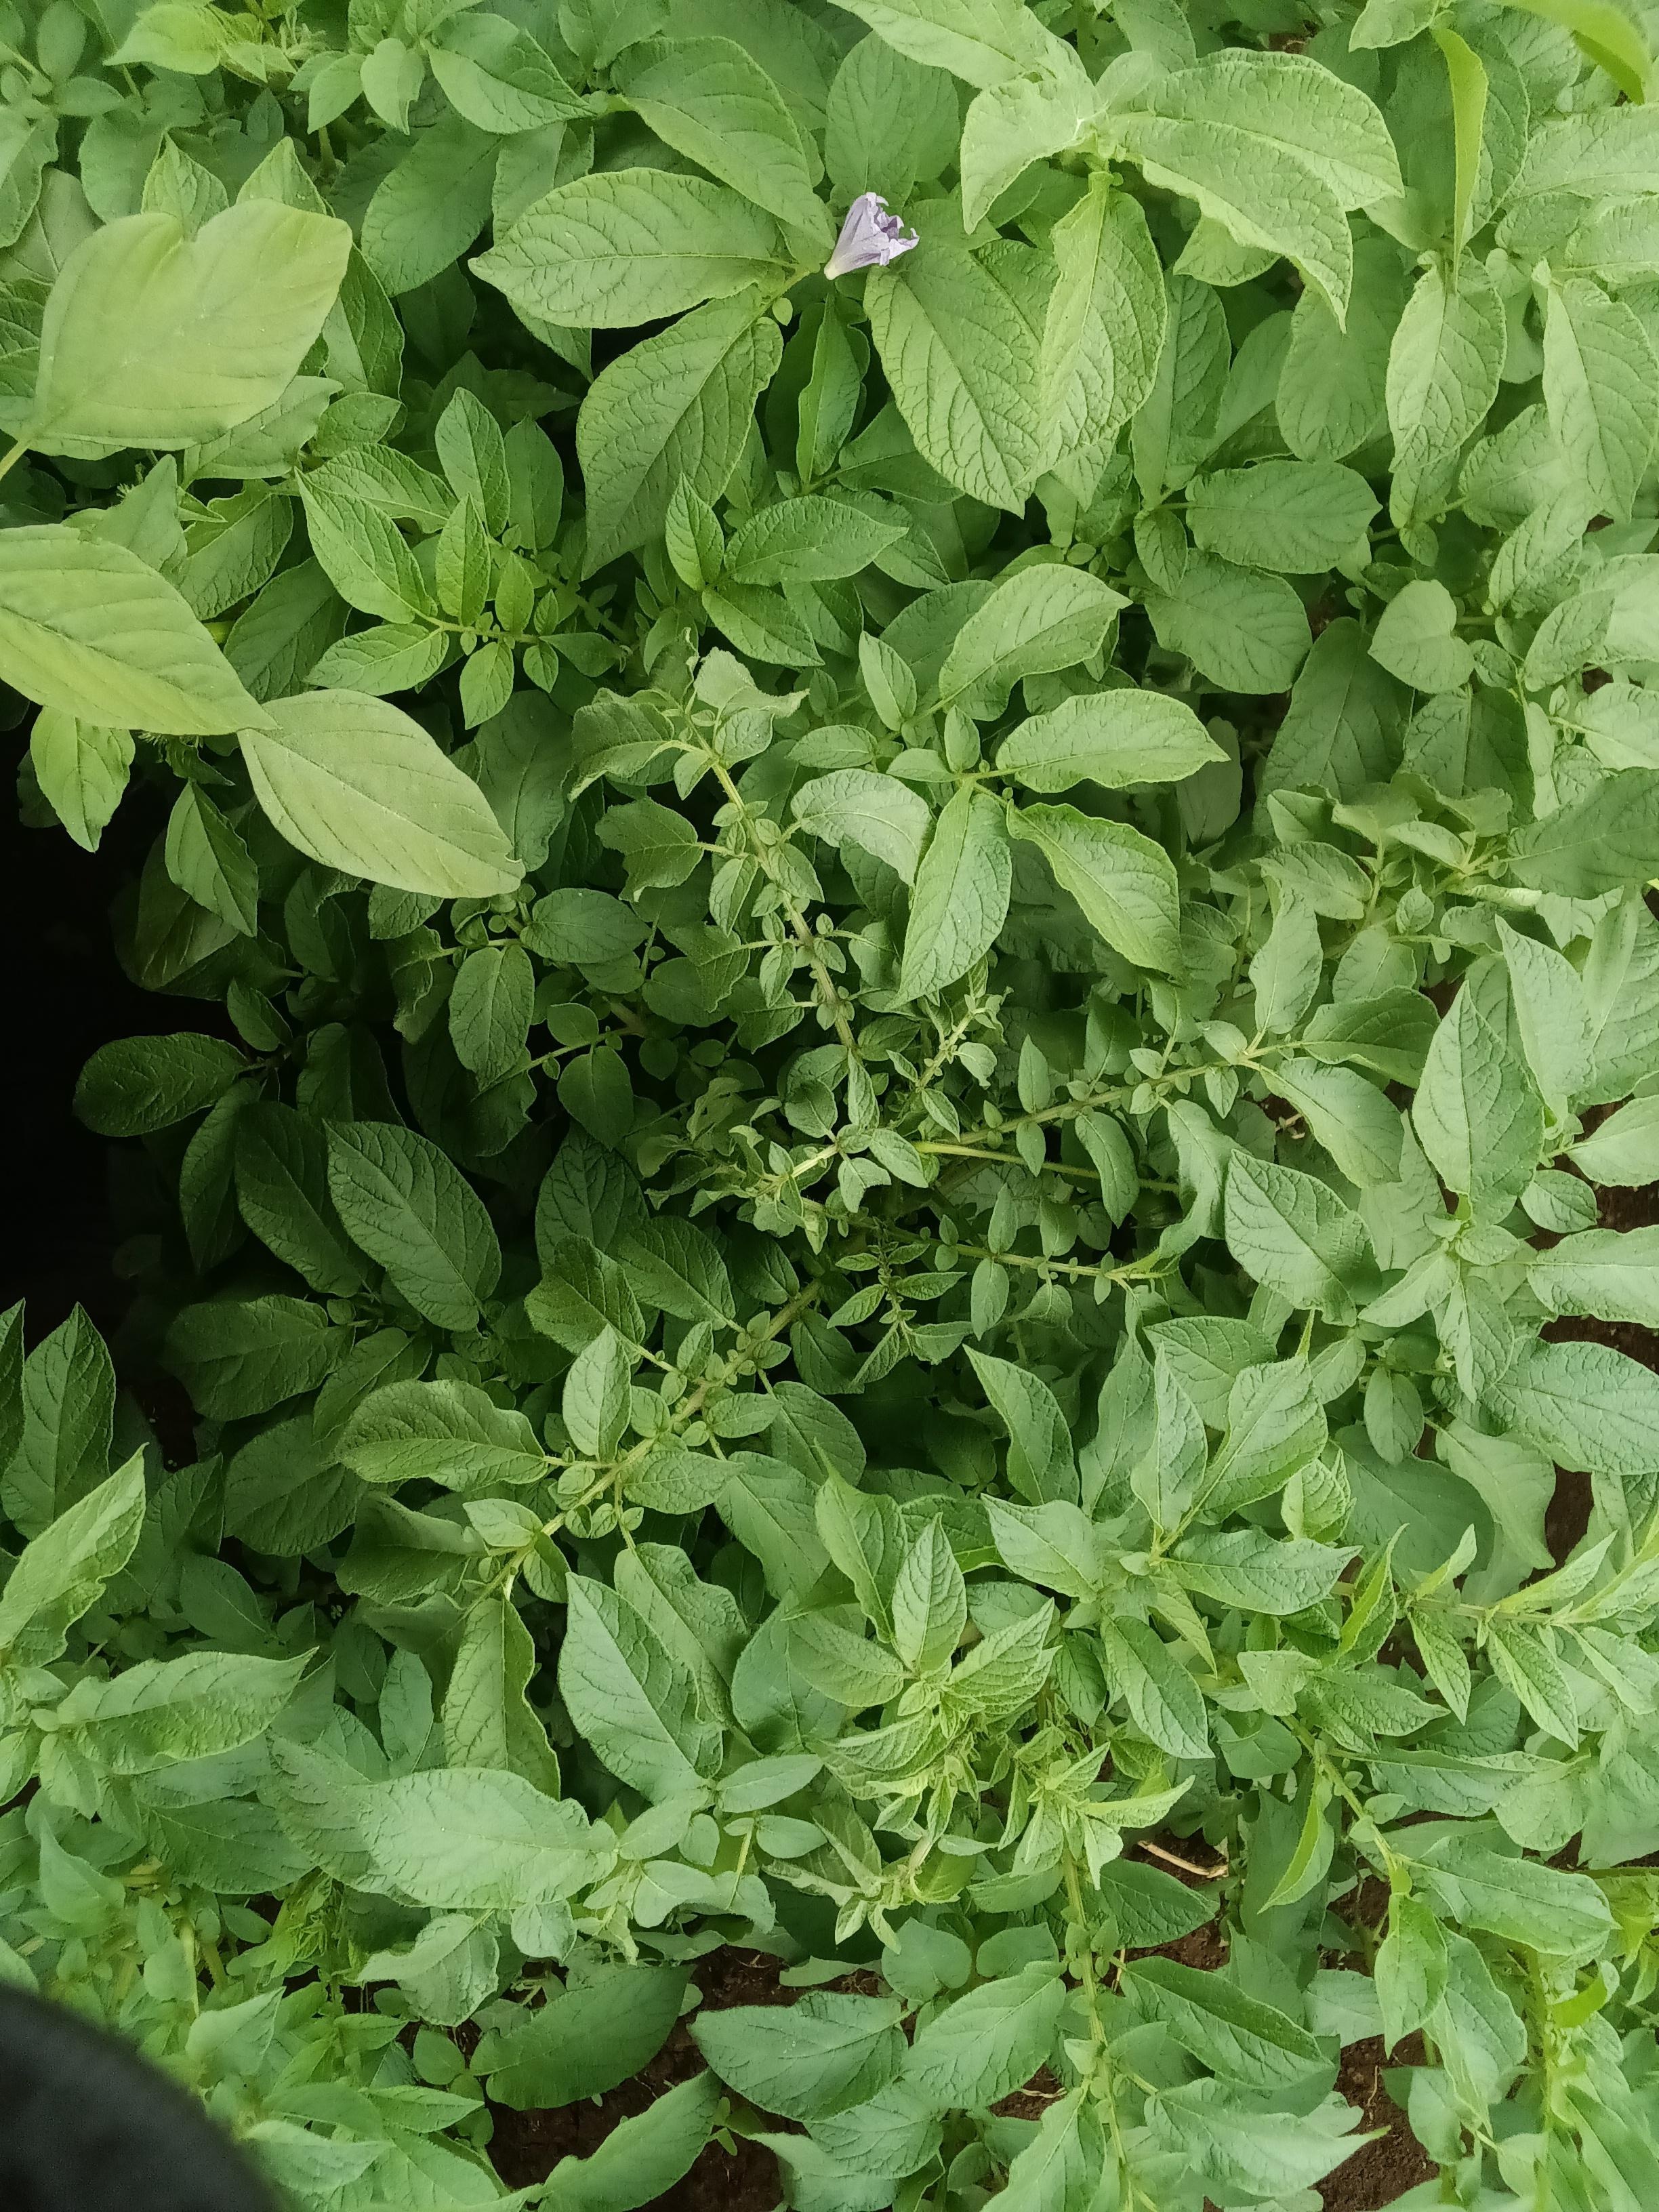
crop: potato
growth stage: flowering
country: Kenya
